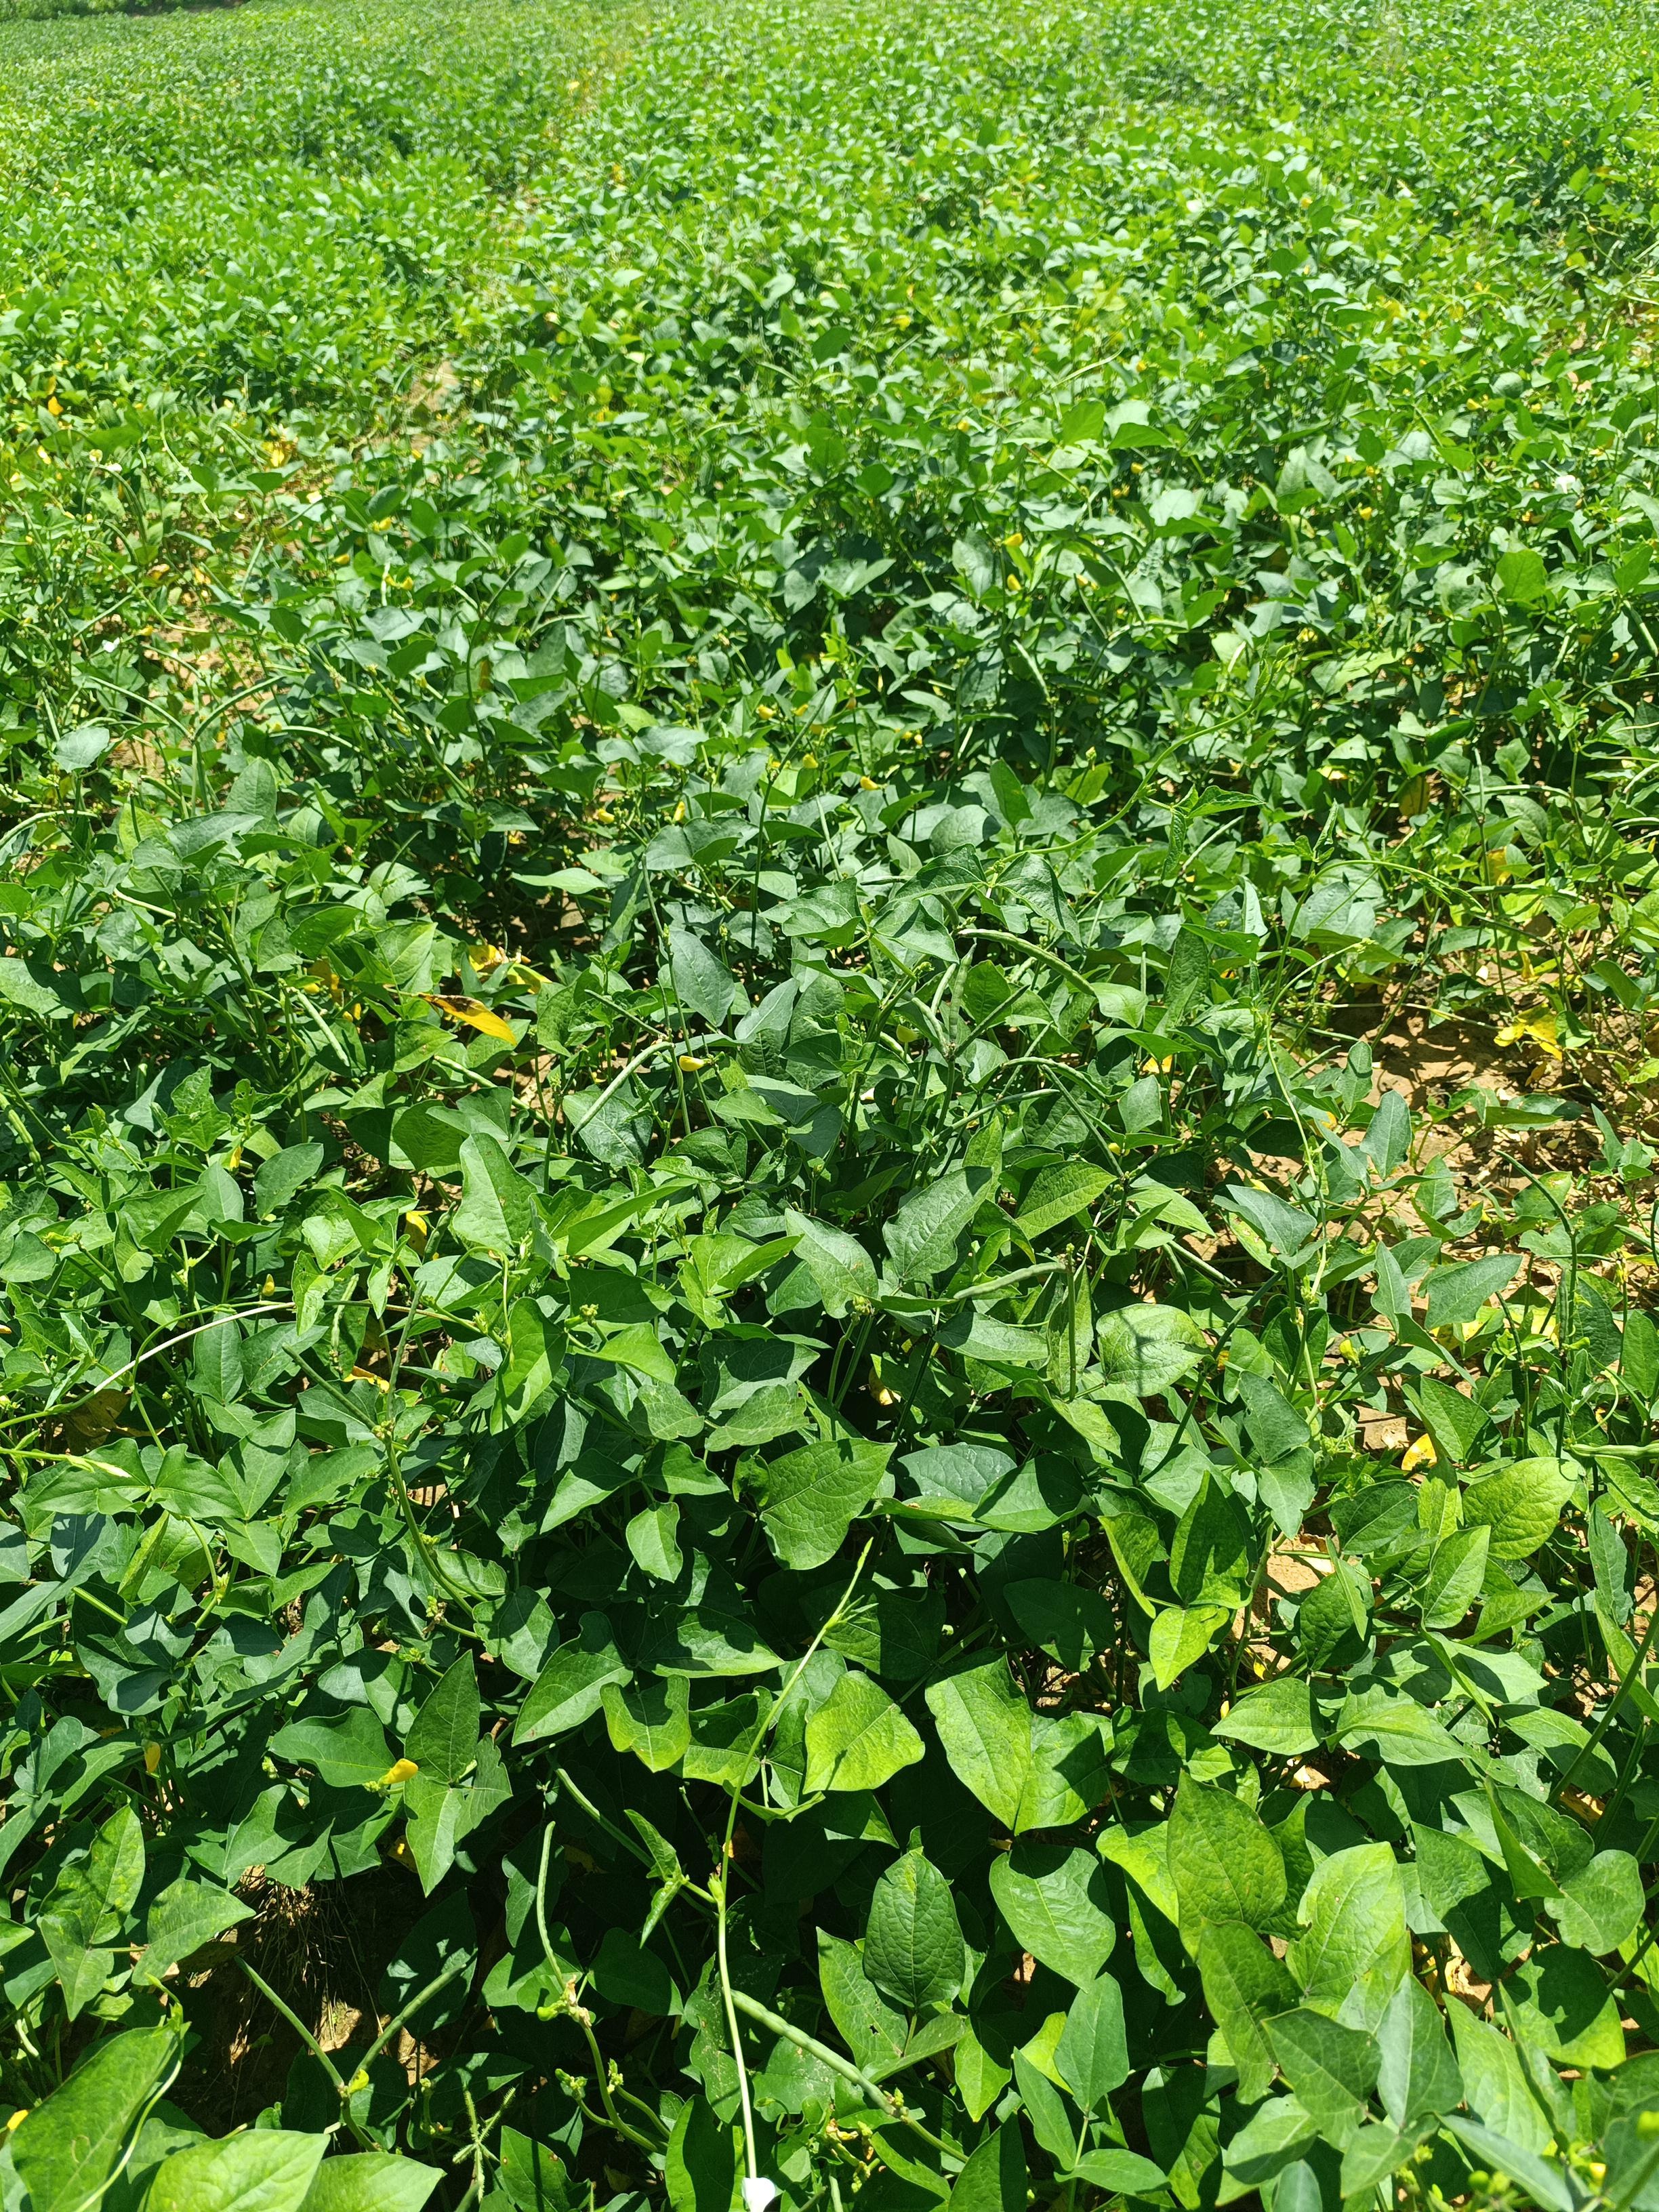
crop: cowpea
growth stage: development pod
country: Nigeria
